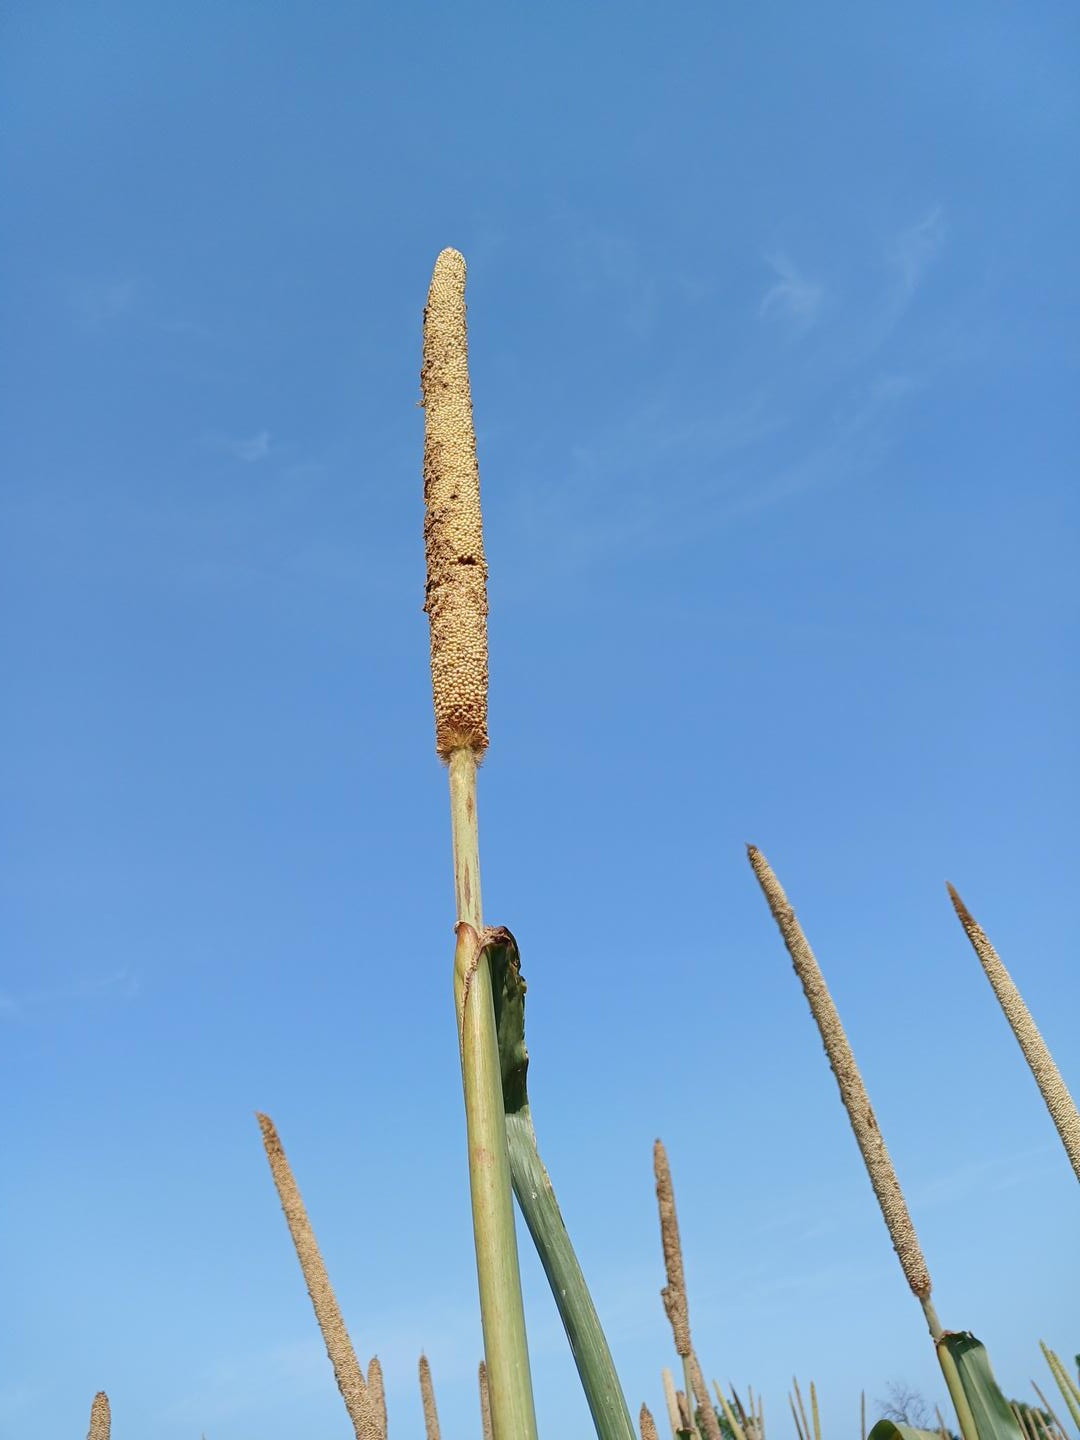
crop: pearl millet
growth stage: maturity
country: Senegal
